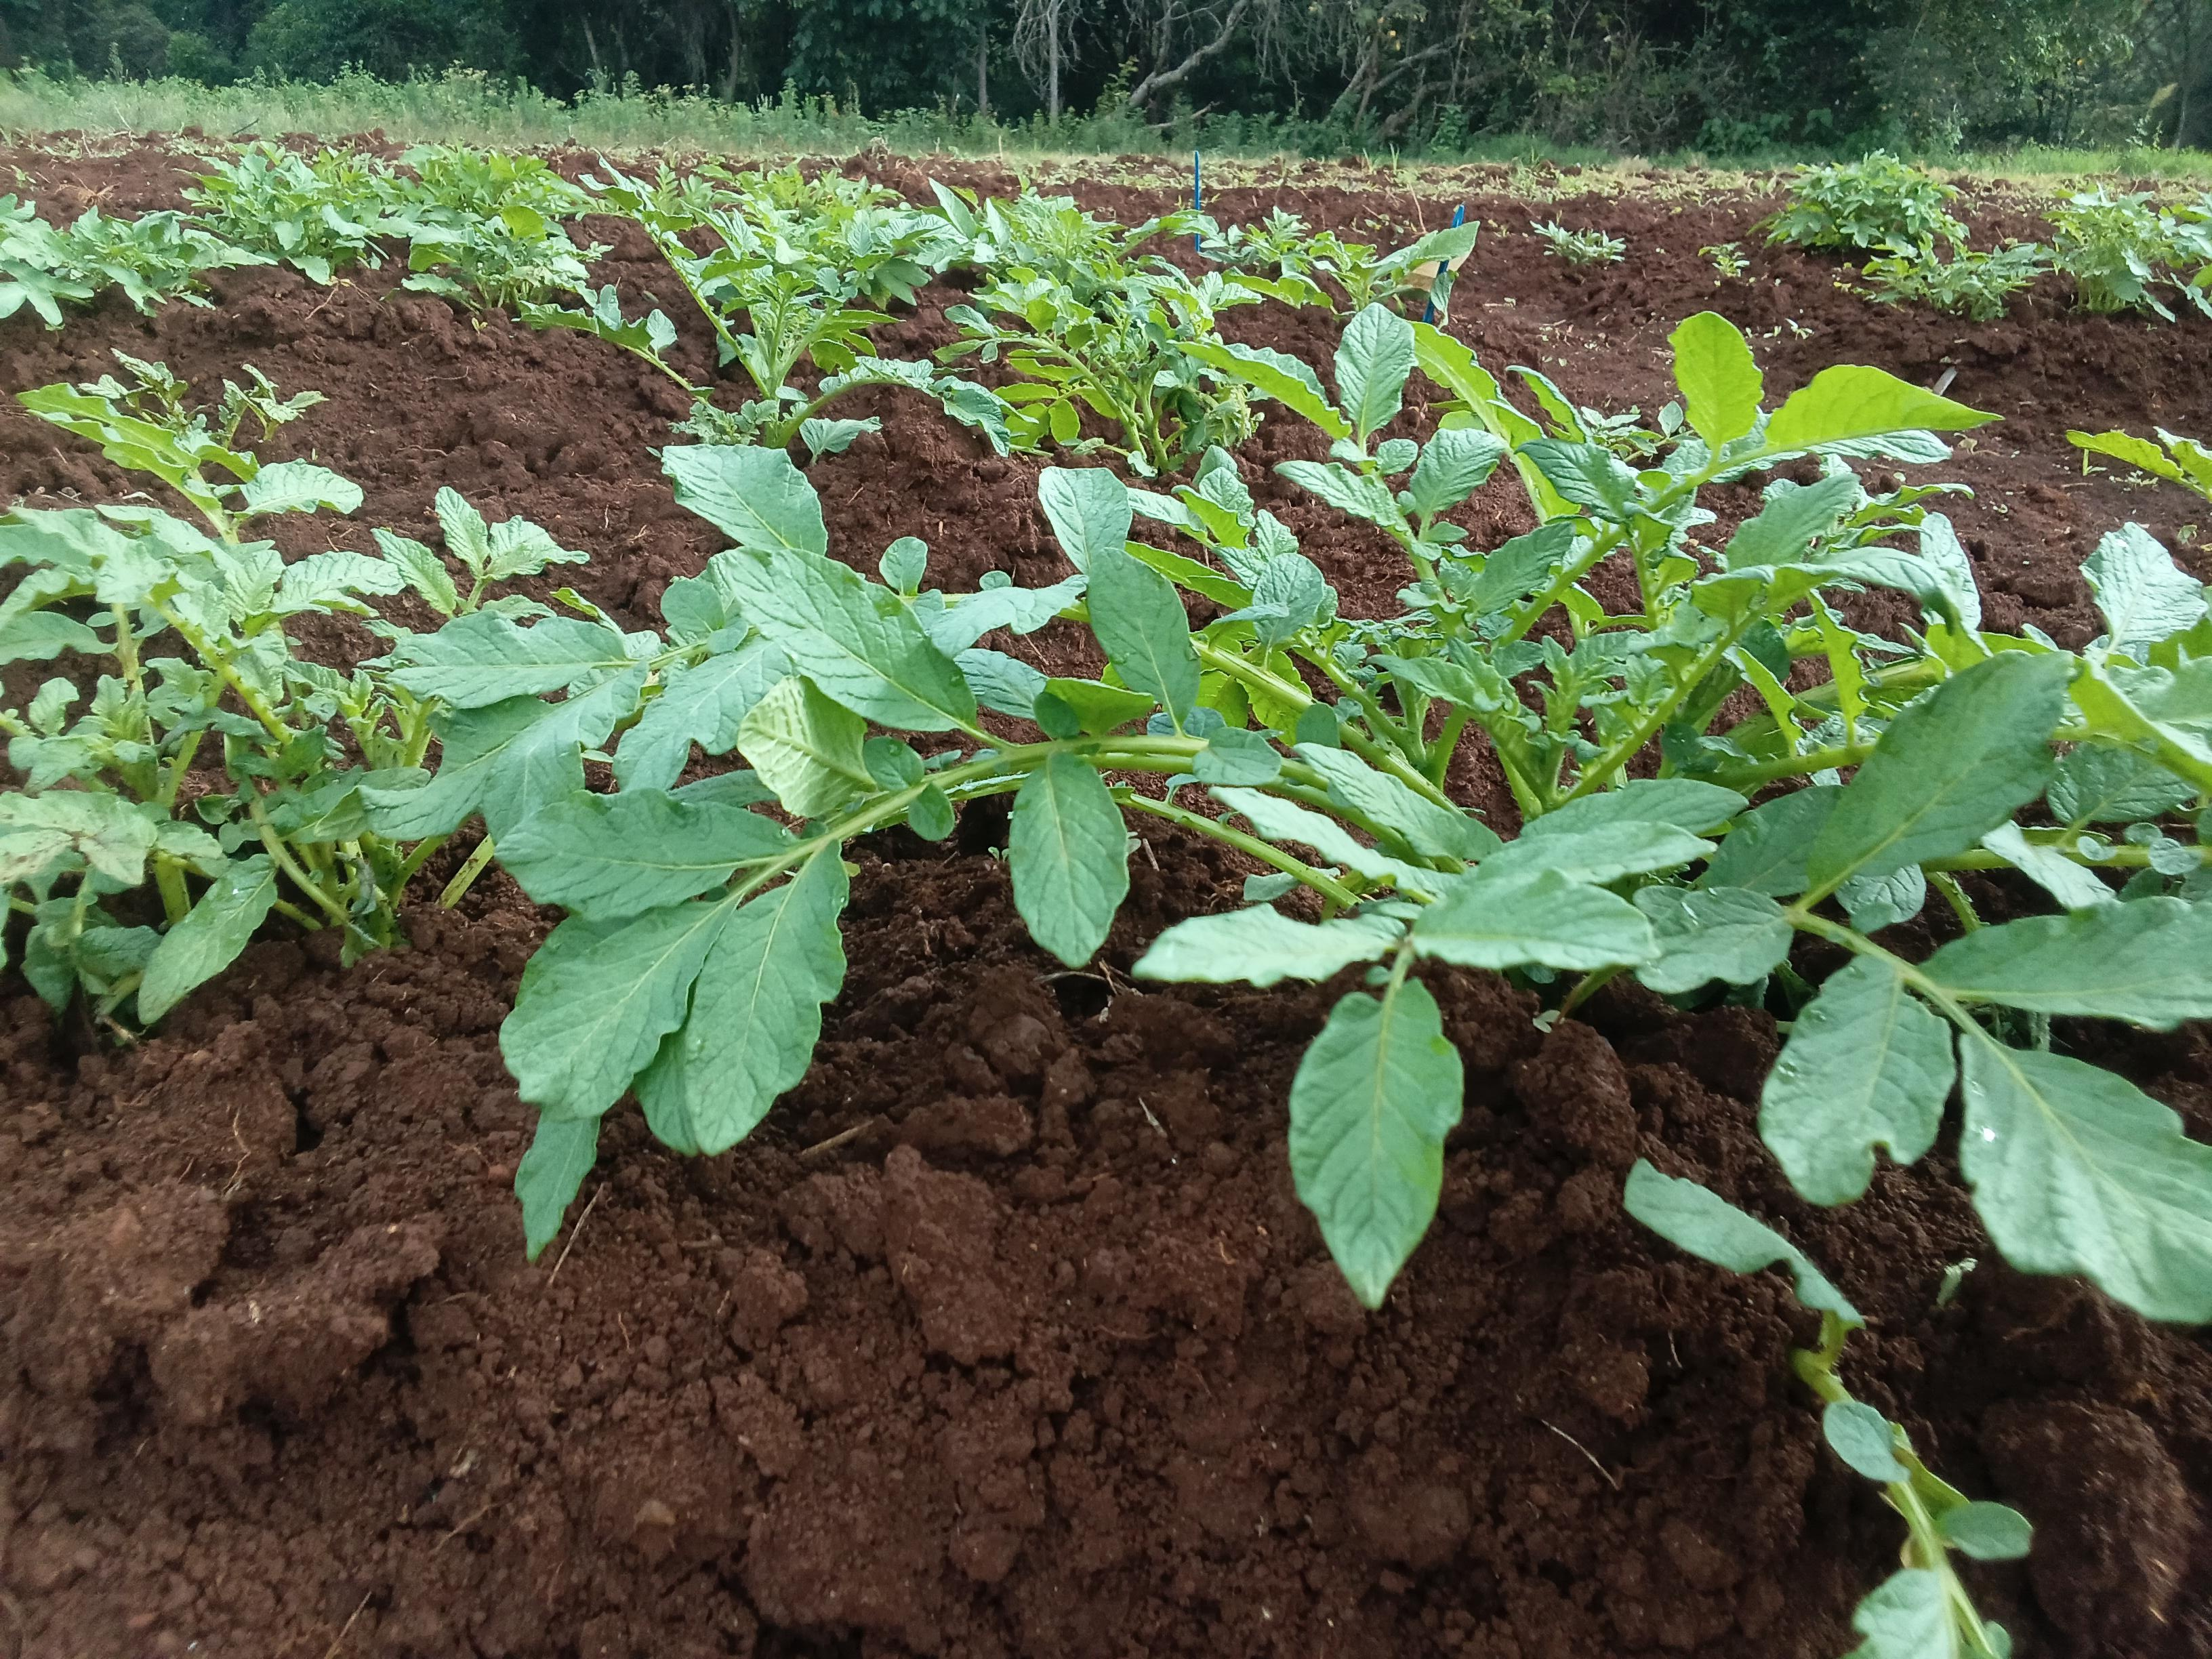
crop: potato
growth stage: vegetative
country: Kenya
